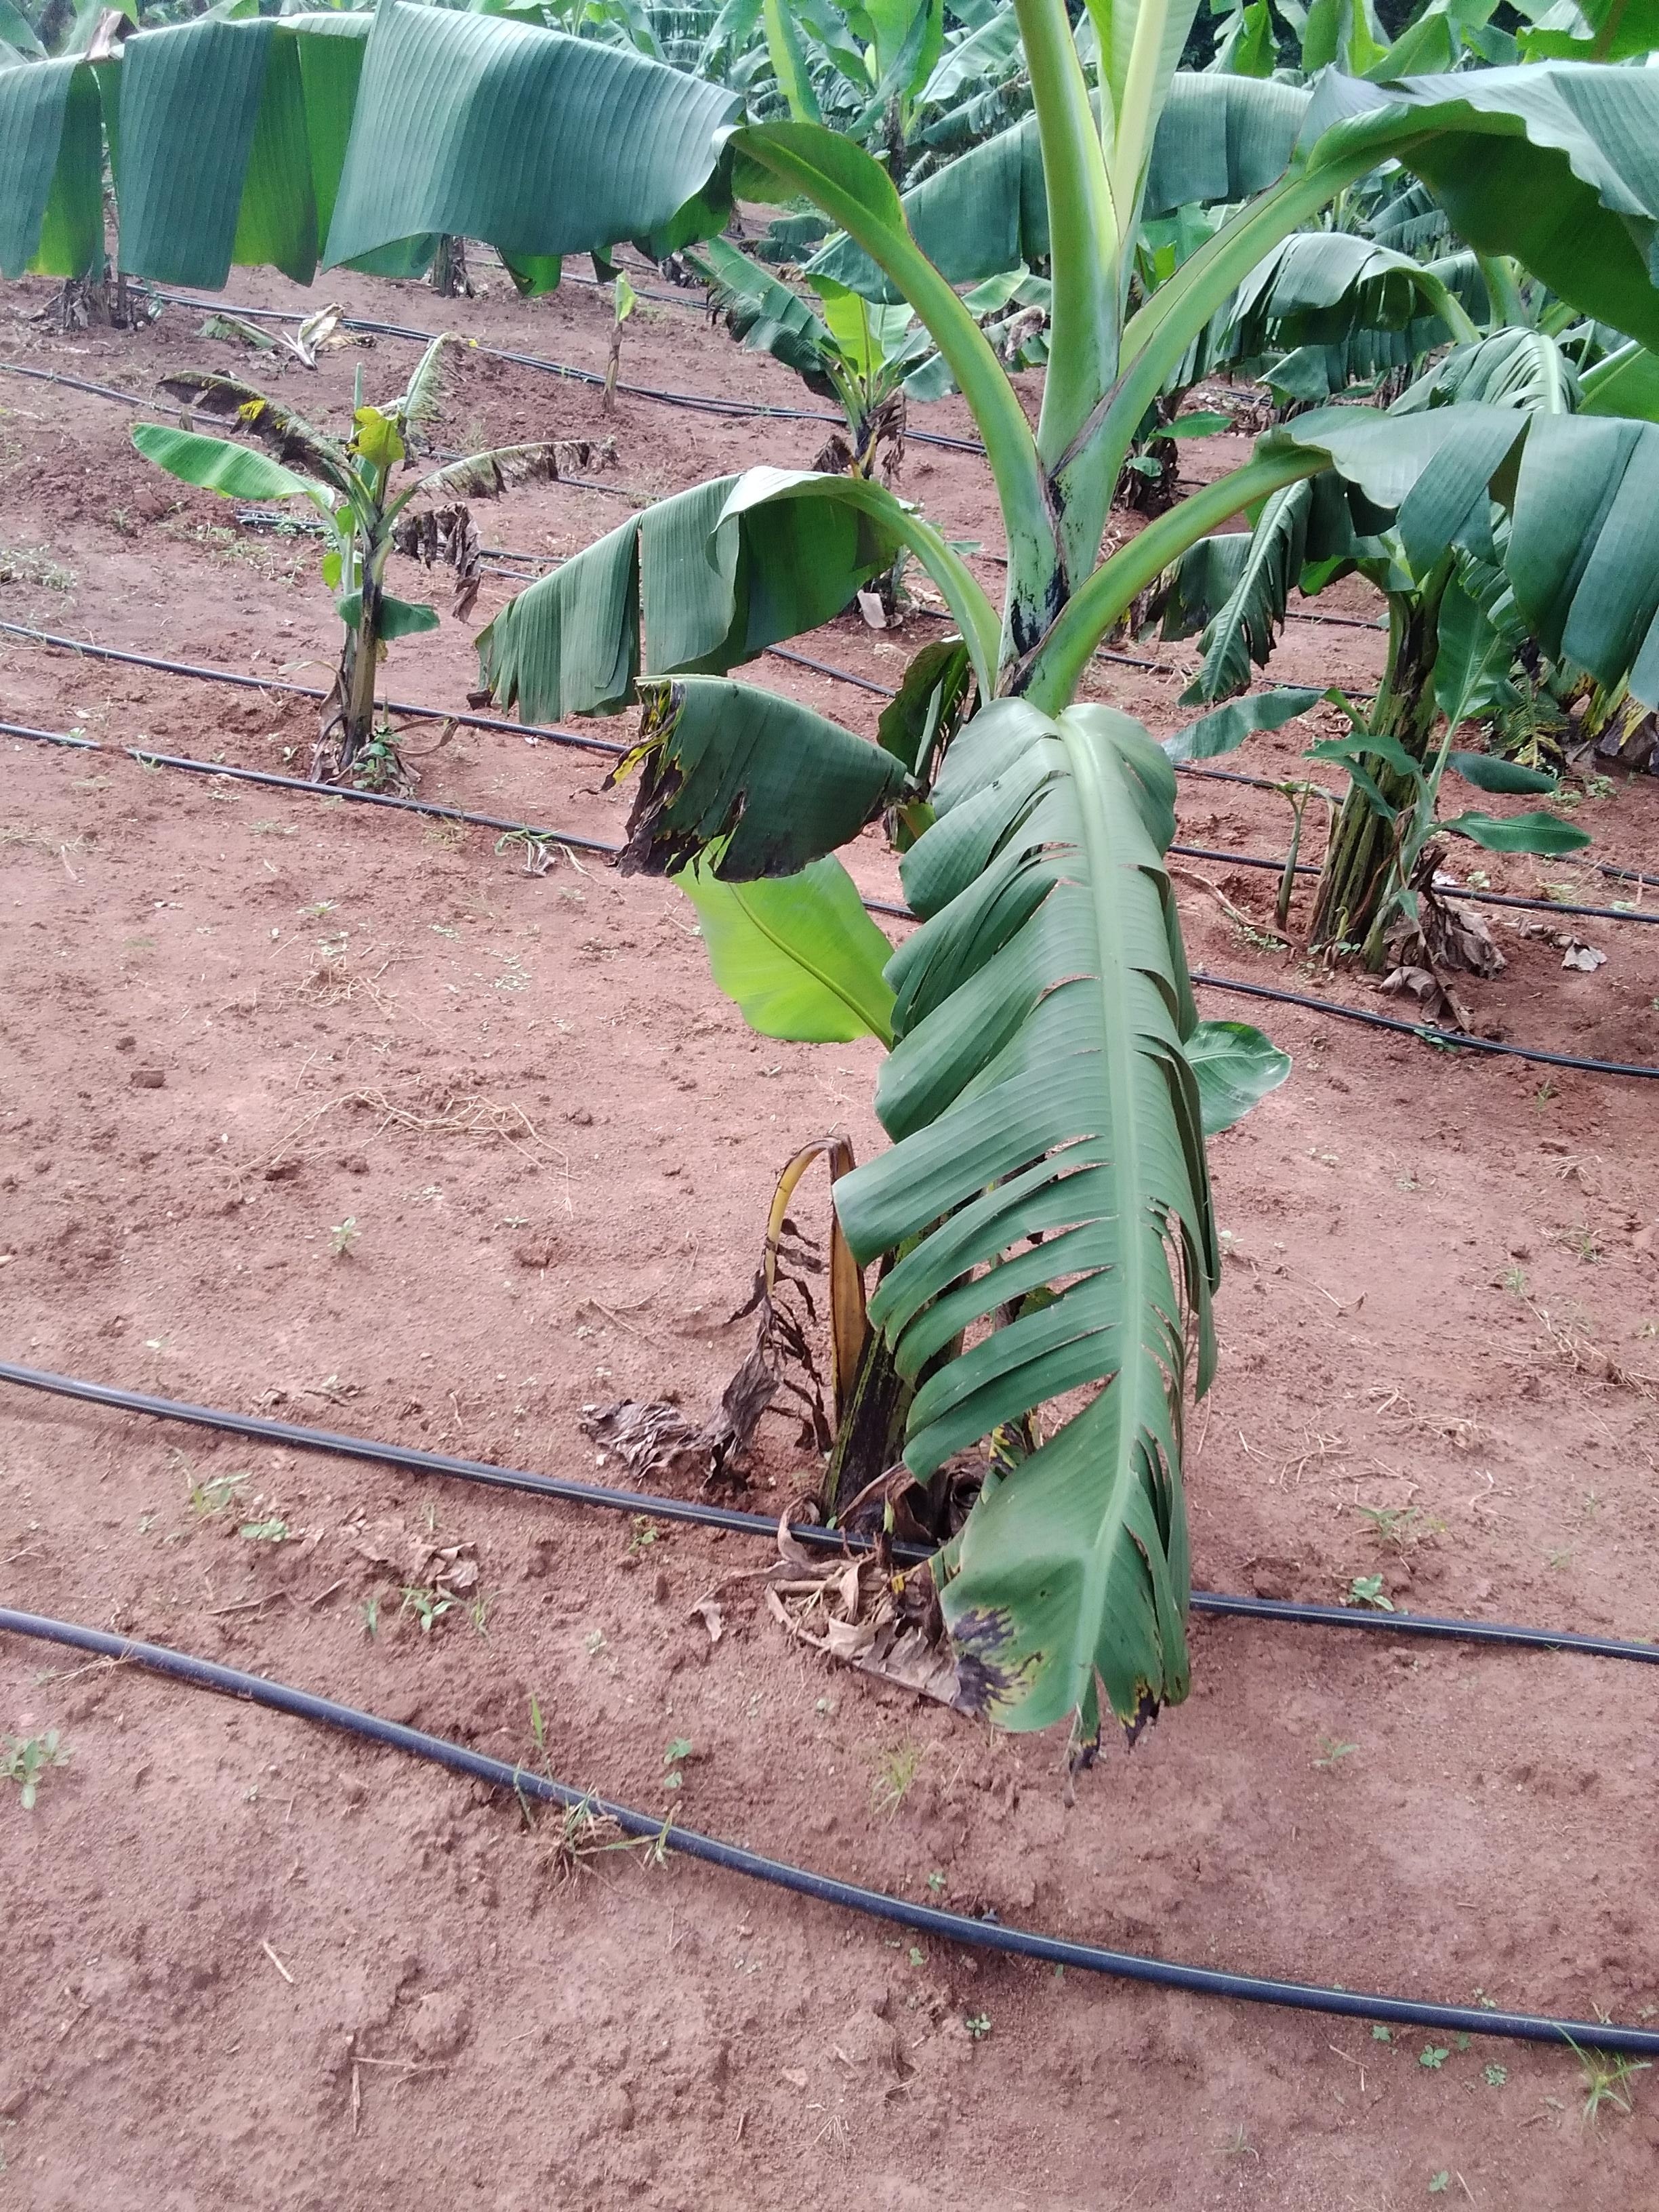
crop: banana
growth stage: vegetative
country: Uganda
